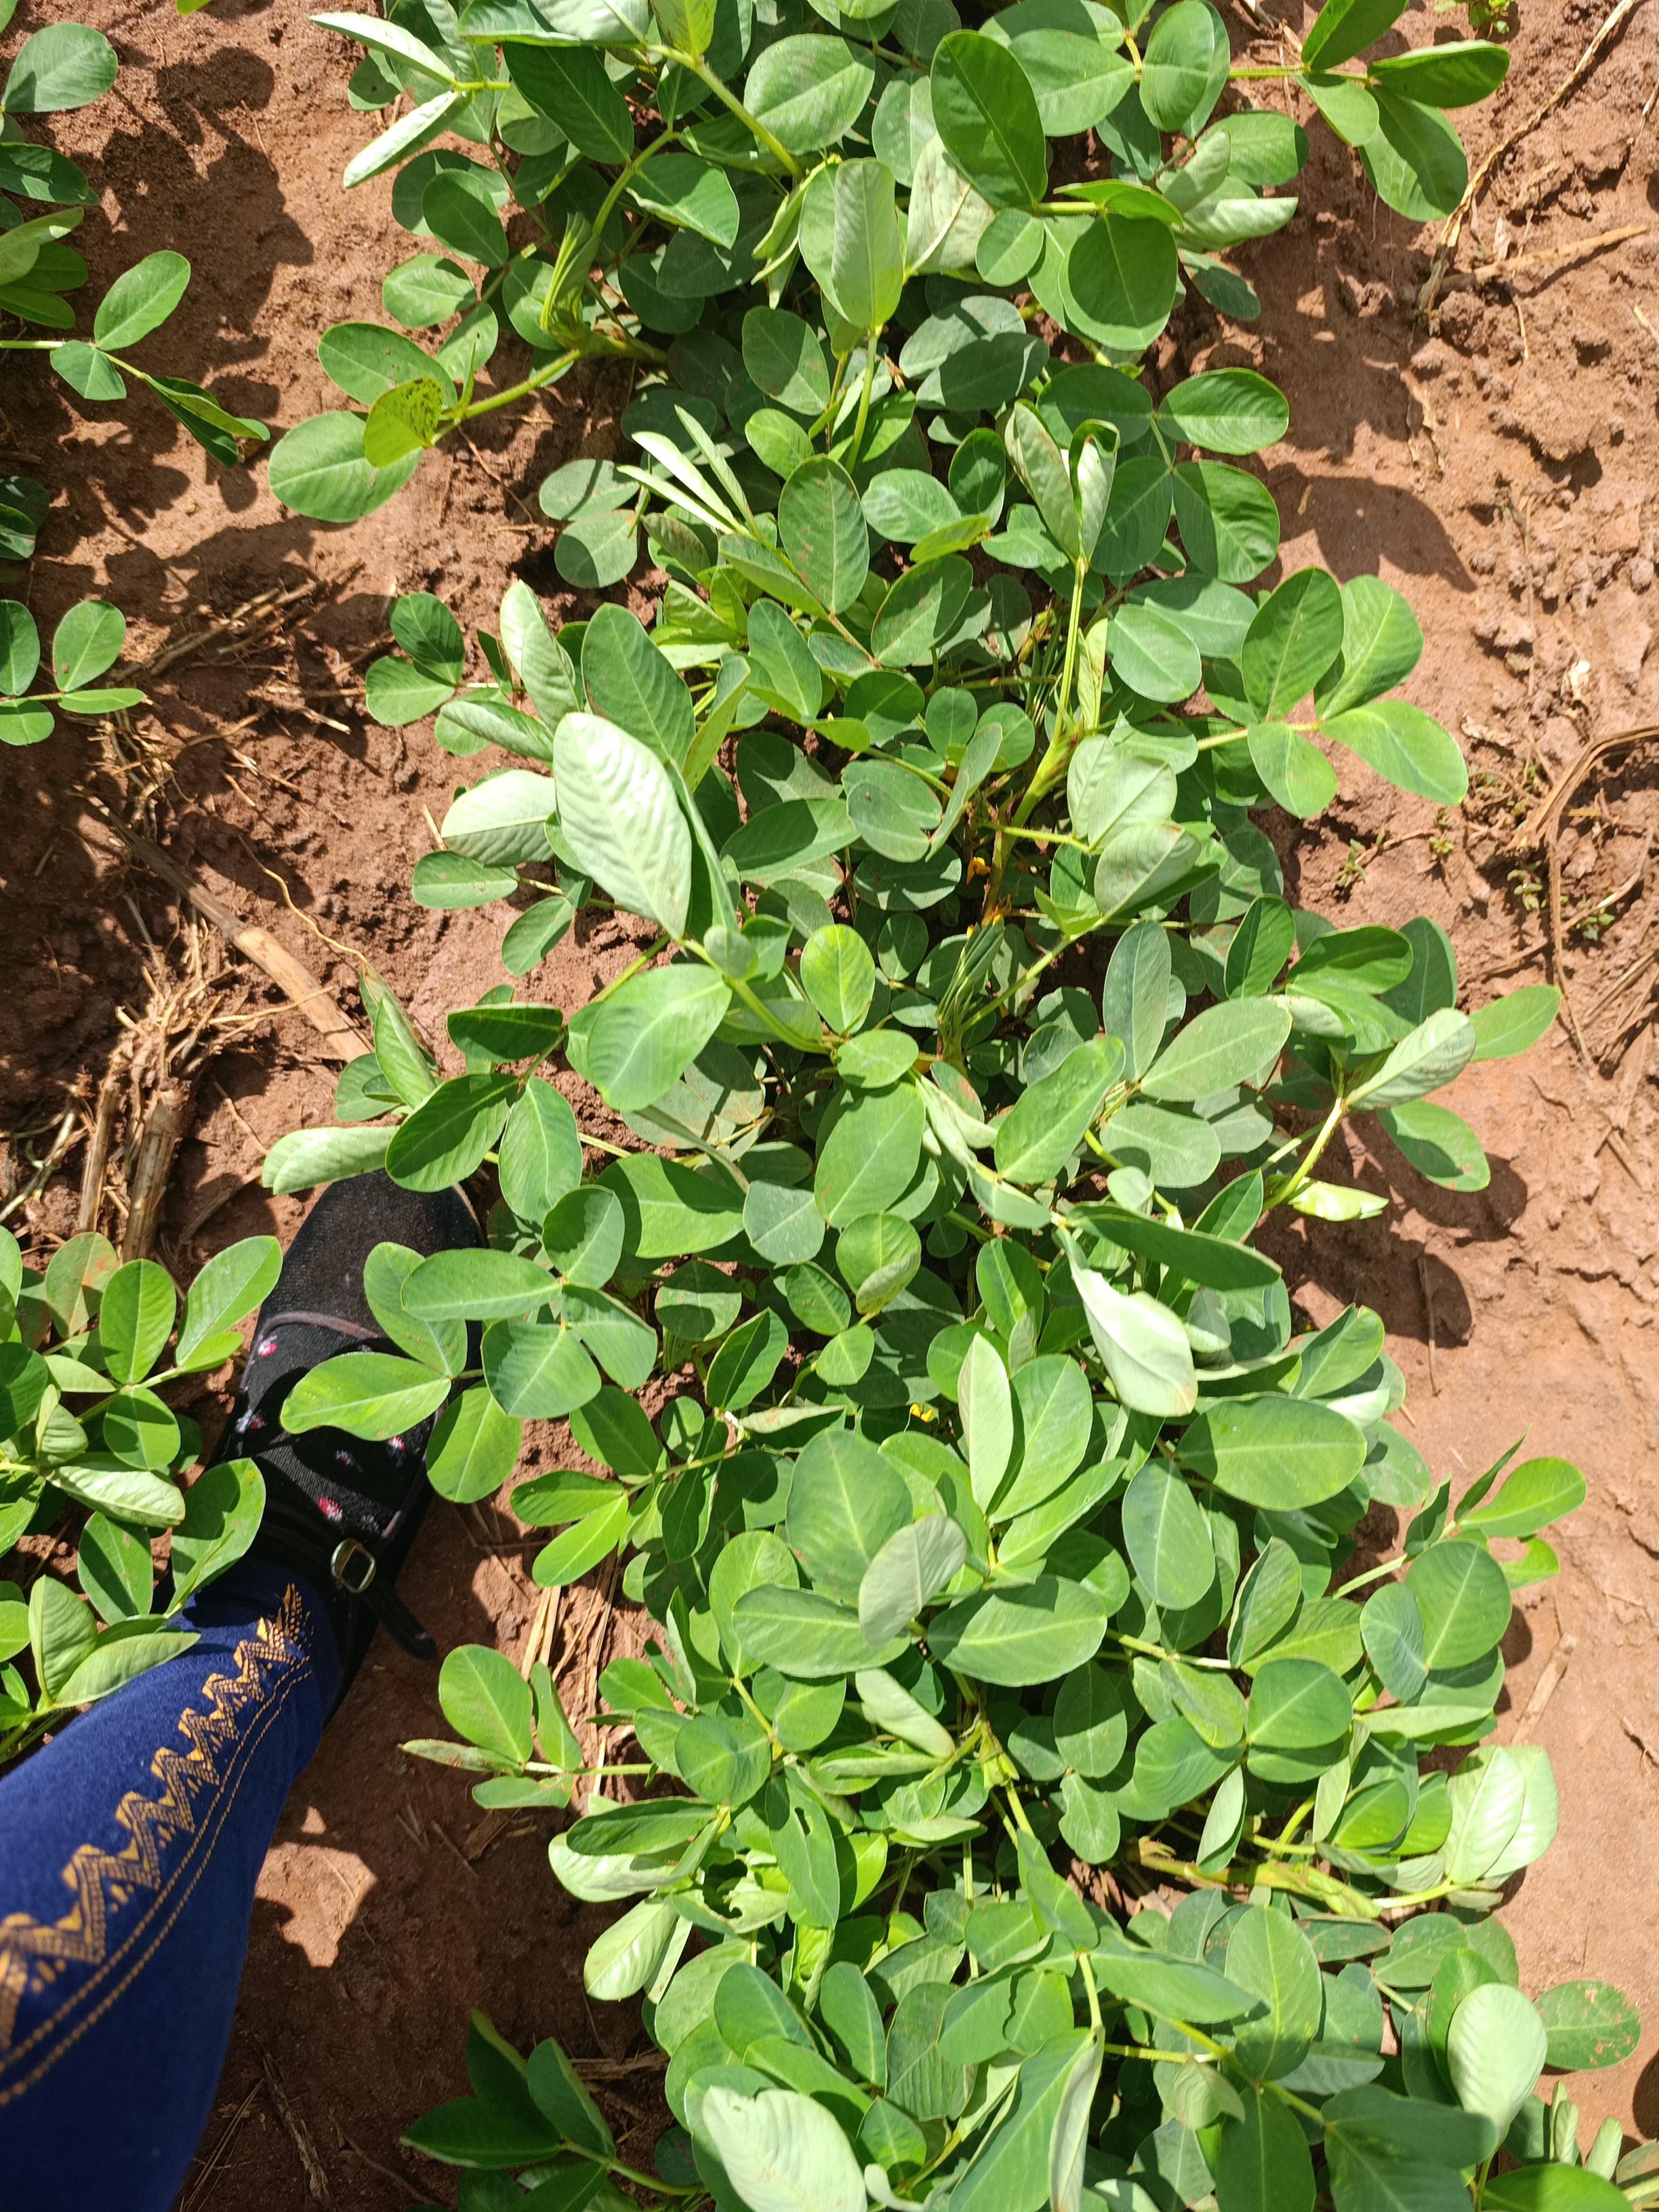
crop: groundnut
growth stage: flowering
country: Kenya
